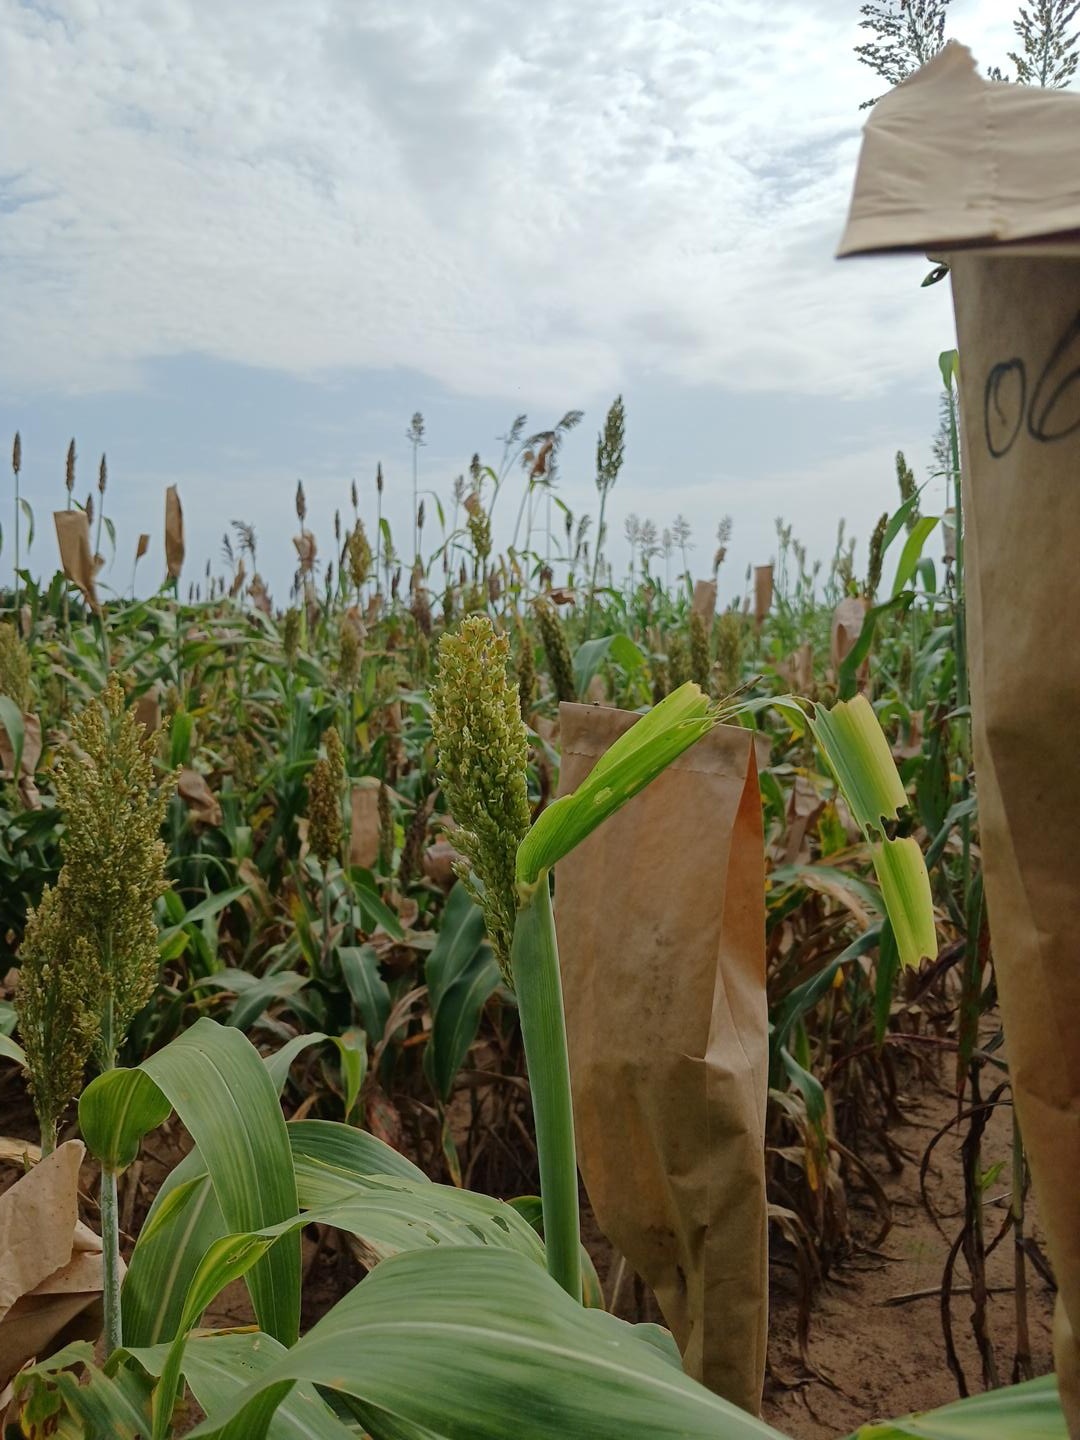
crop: sorghum
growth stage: flowering
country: Senegal
